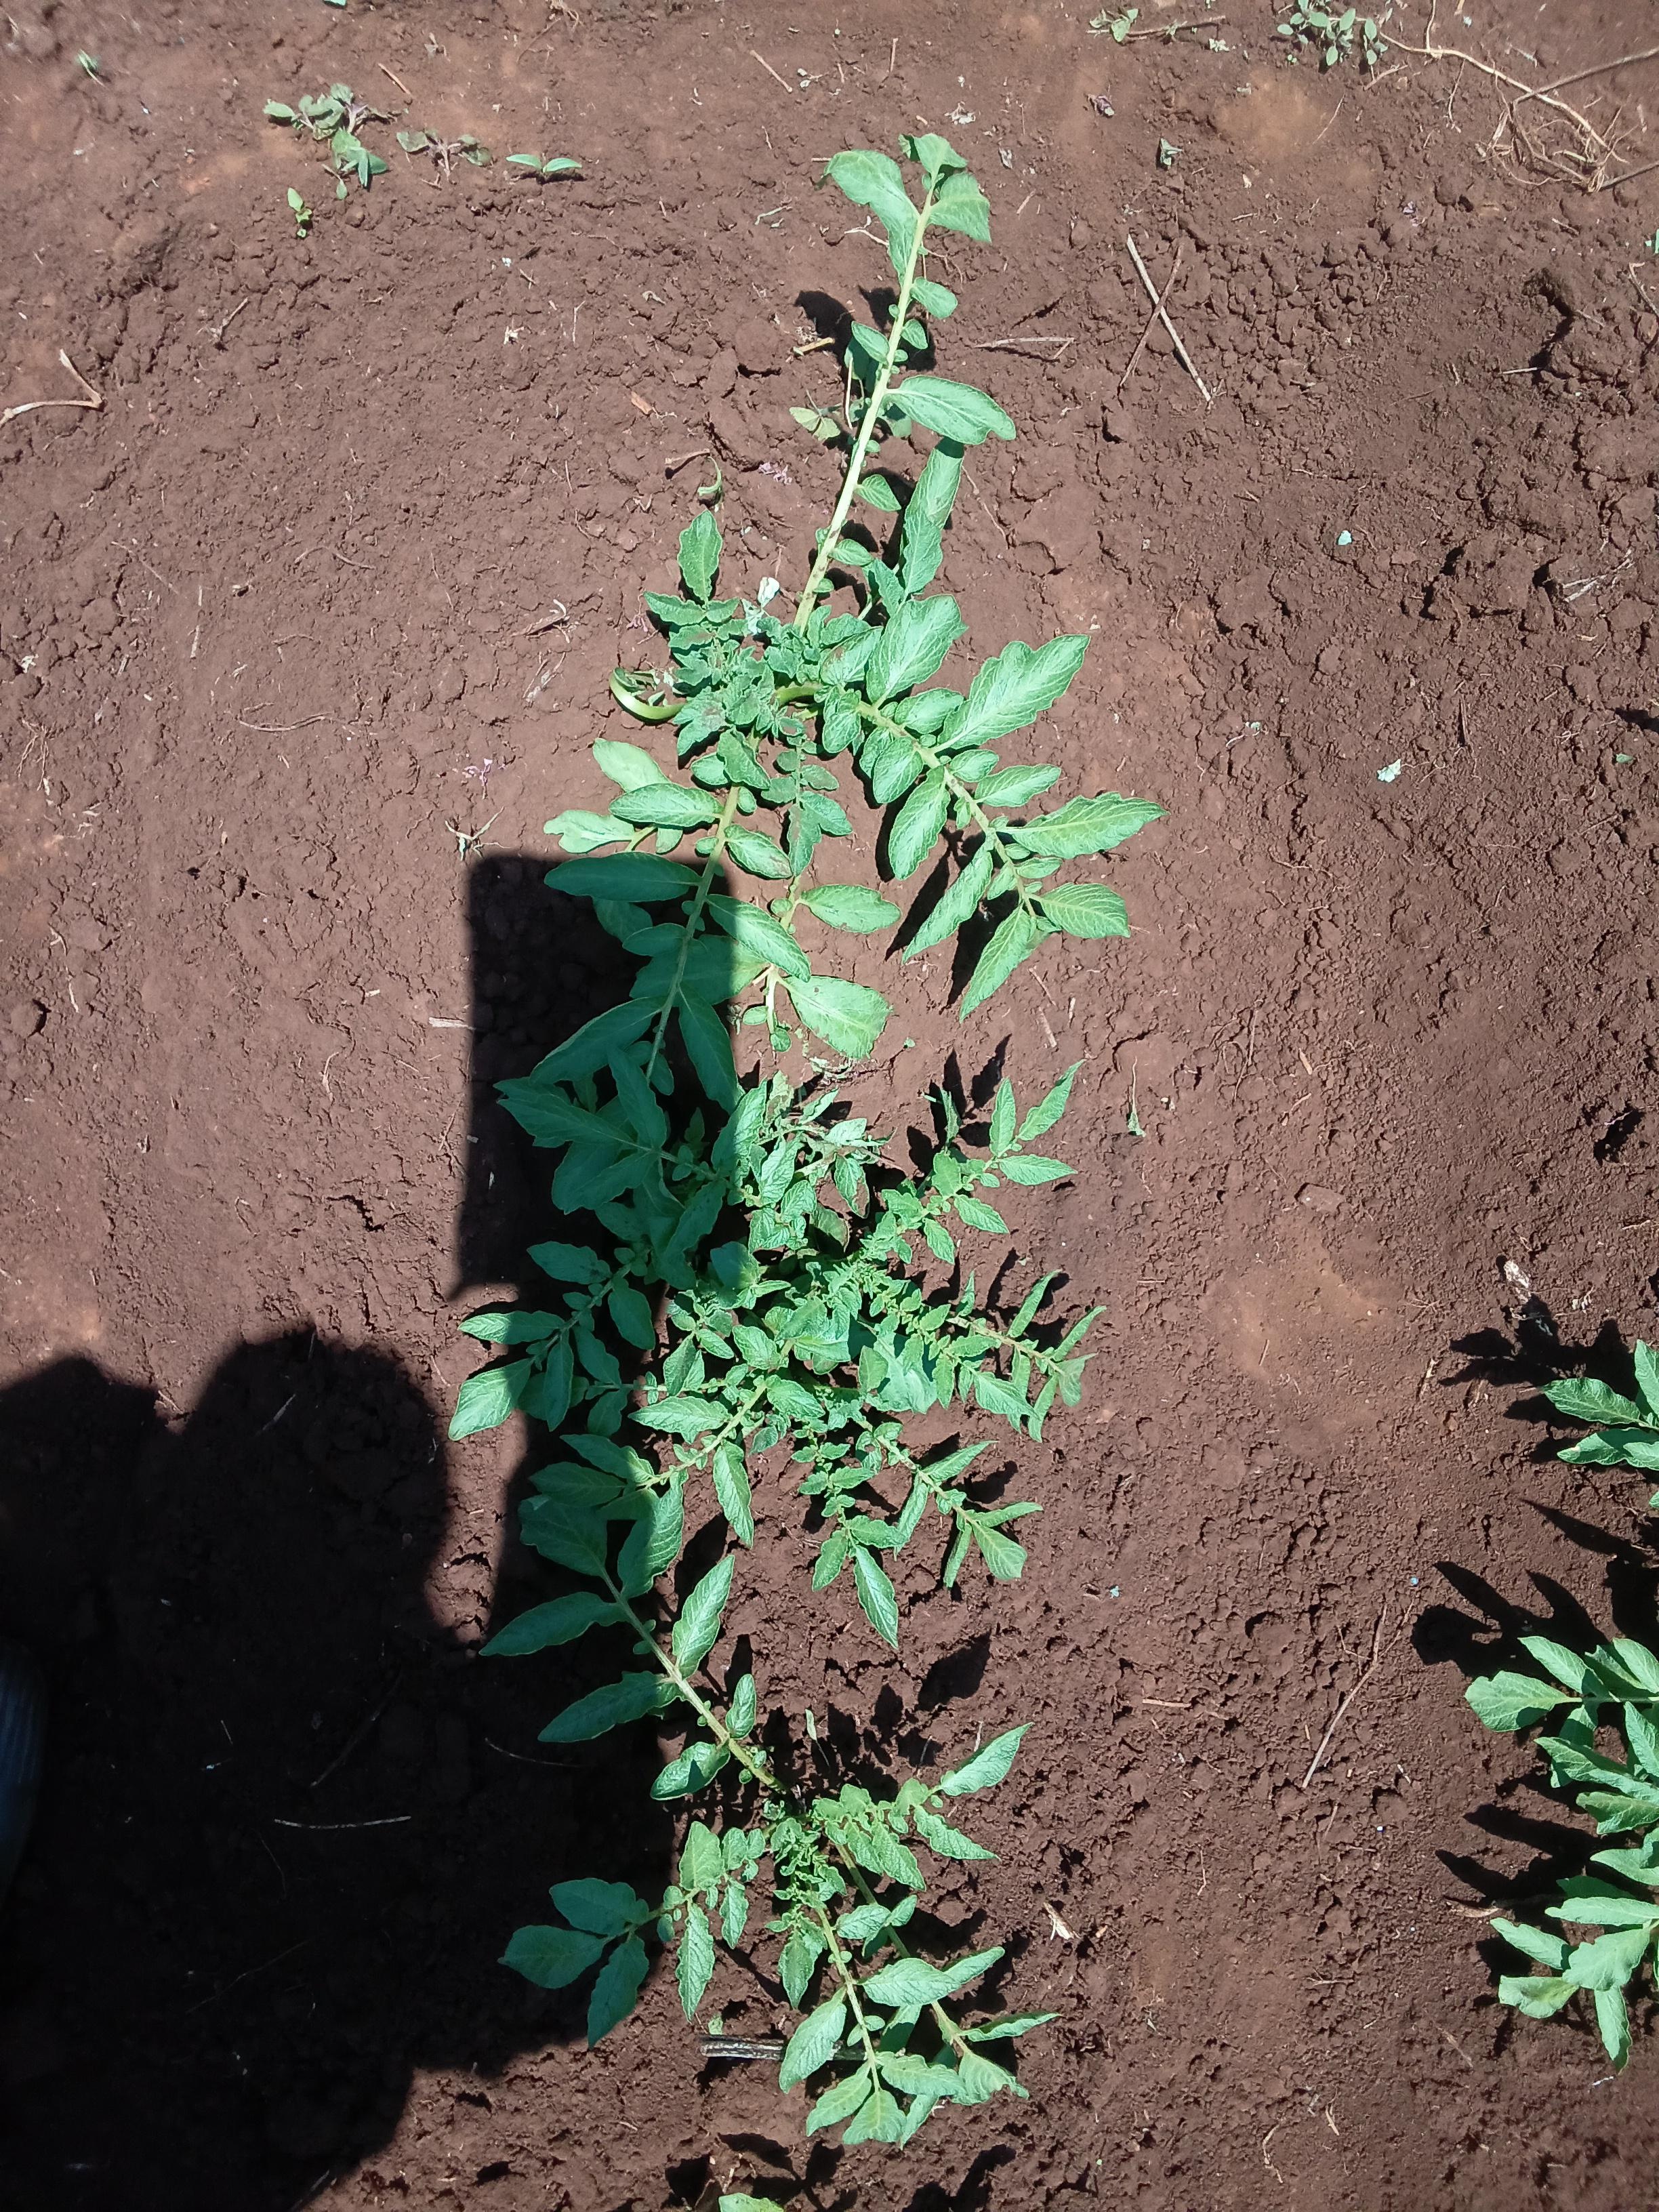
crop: potato
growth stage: vegetative
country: Kenya
